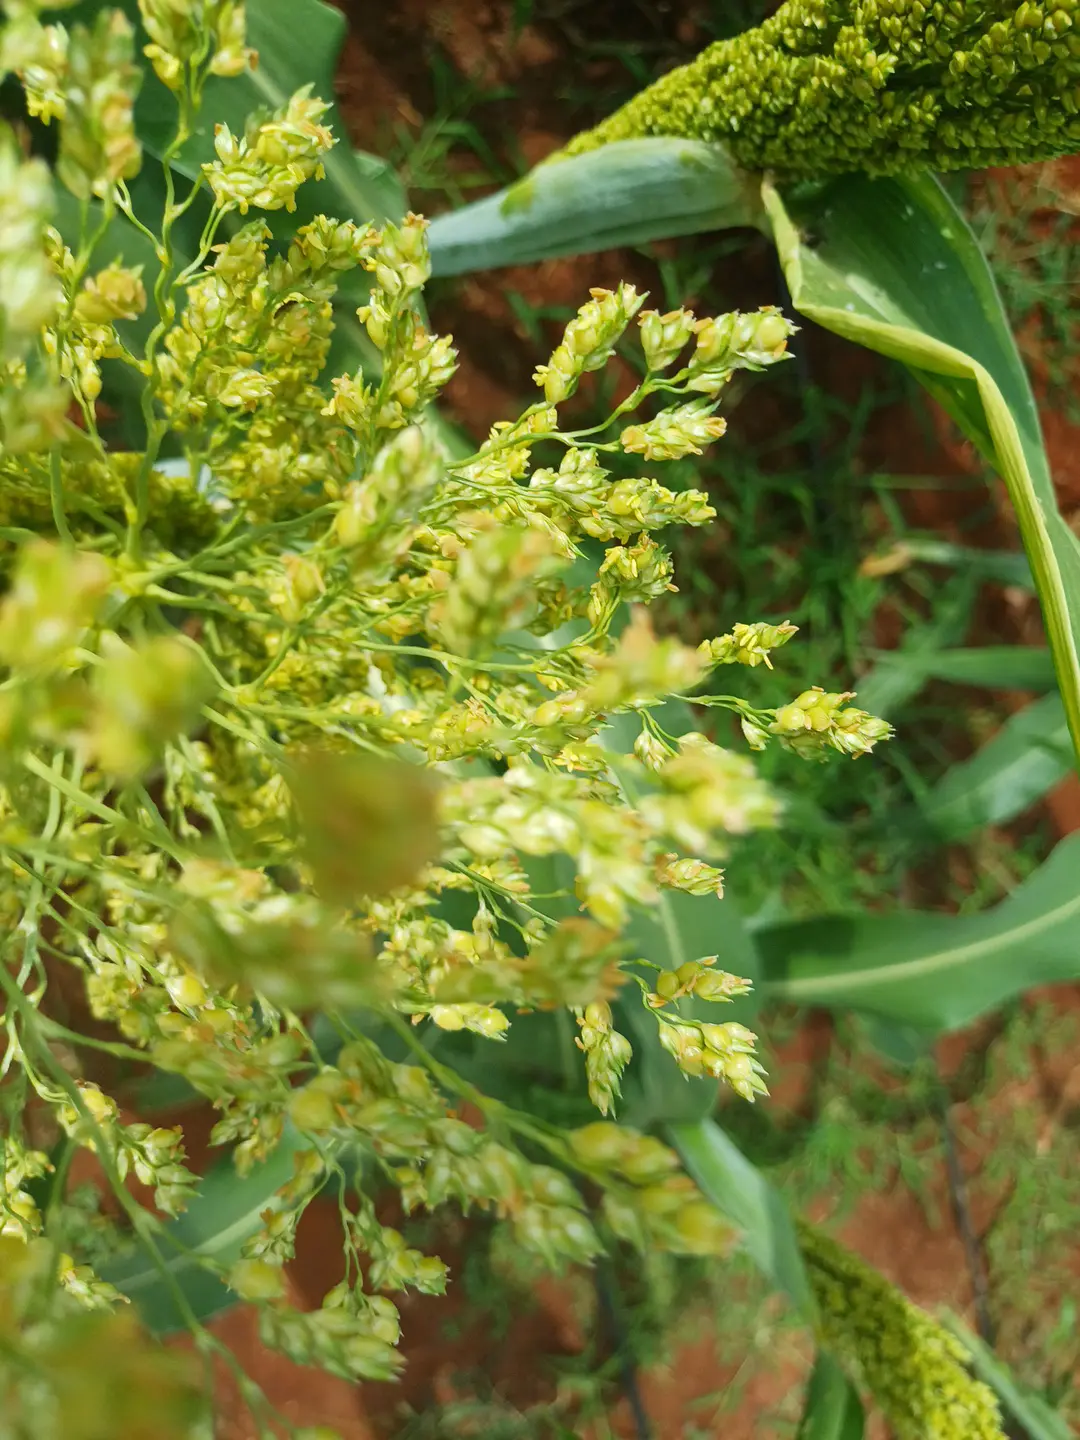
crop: sorghum
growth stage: flowering
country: Kenya
